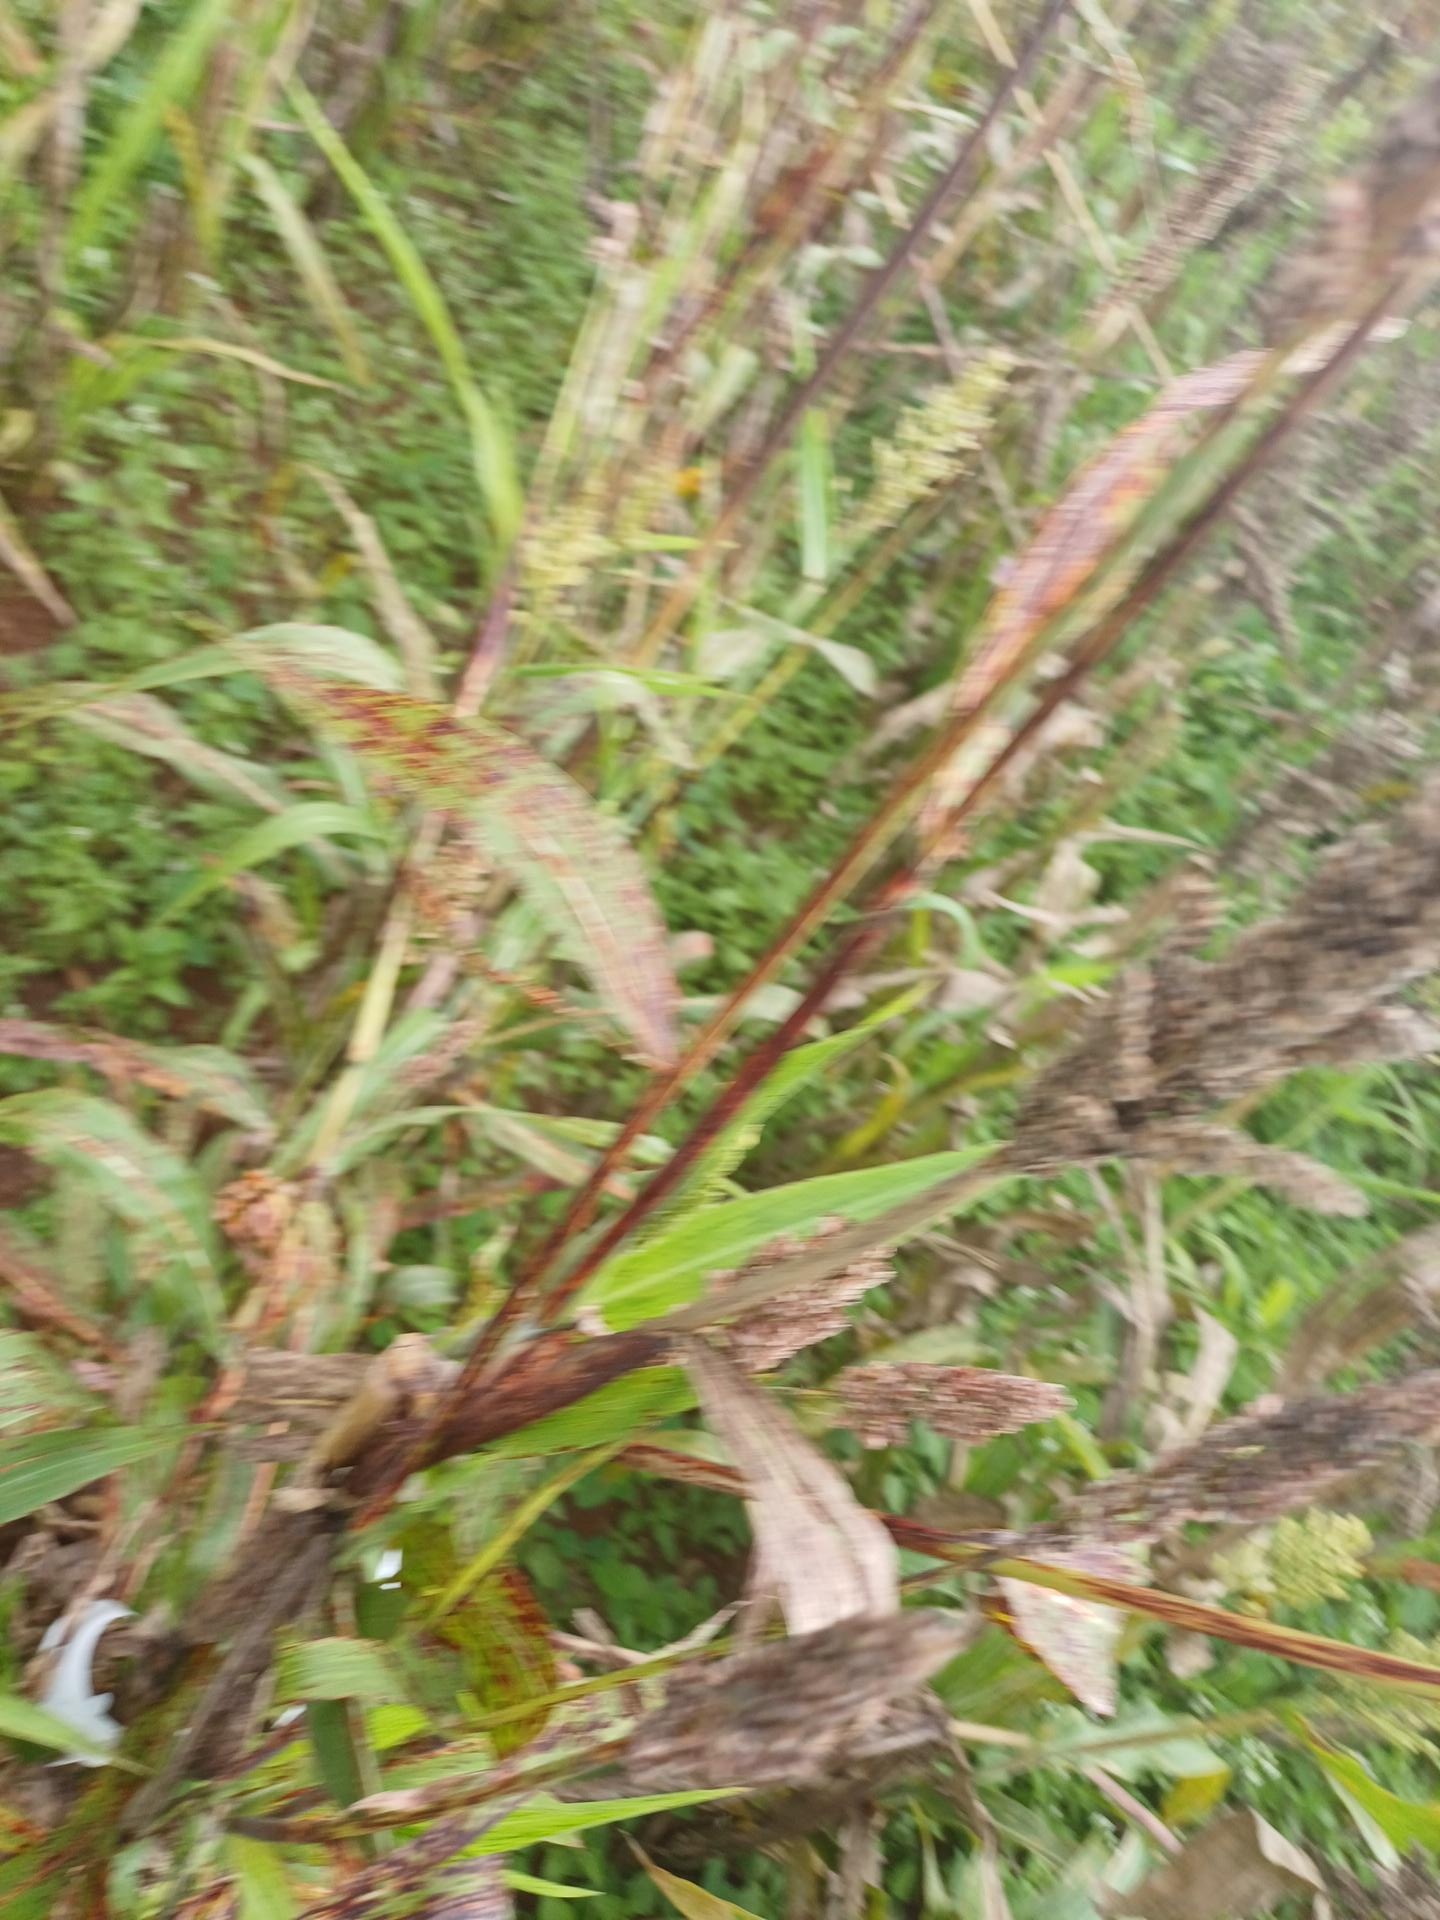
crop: sorghum
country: Kenya
